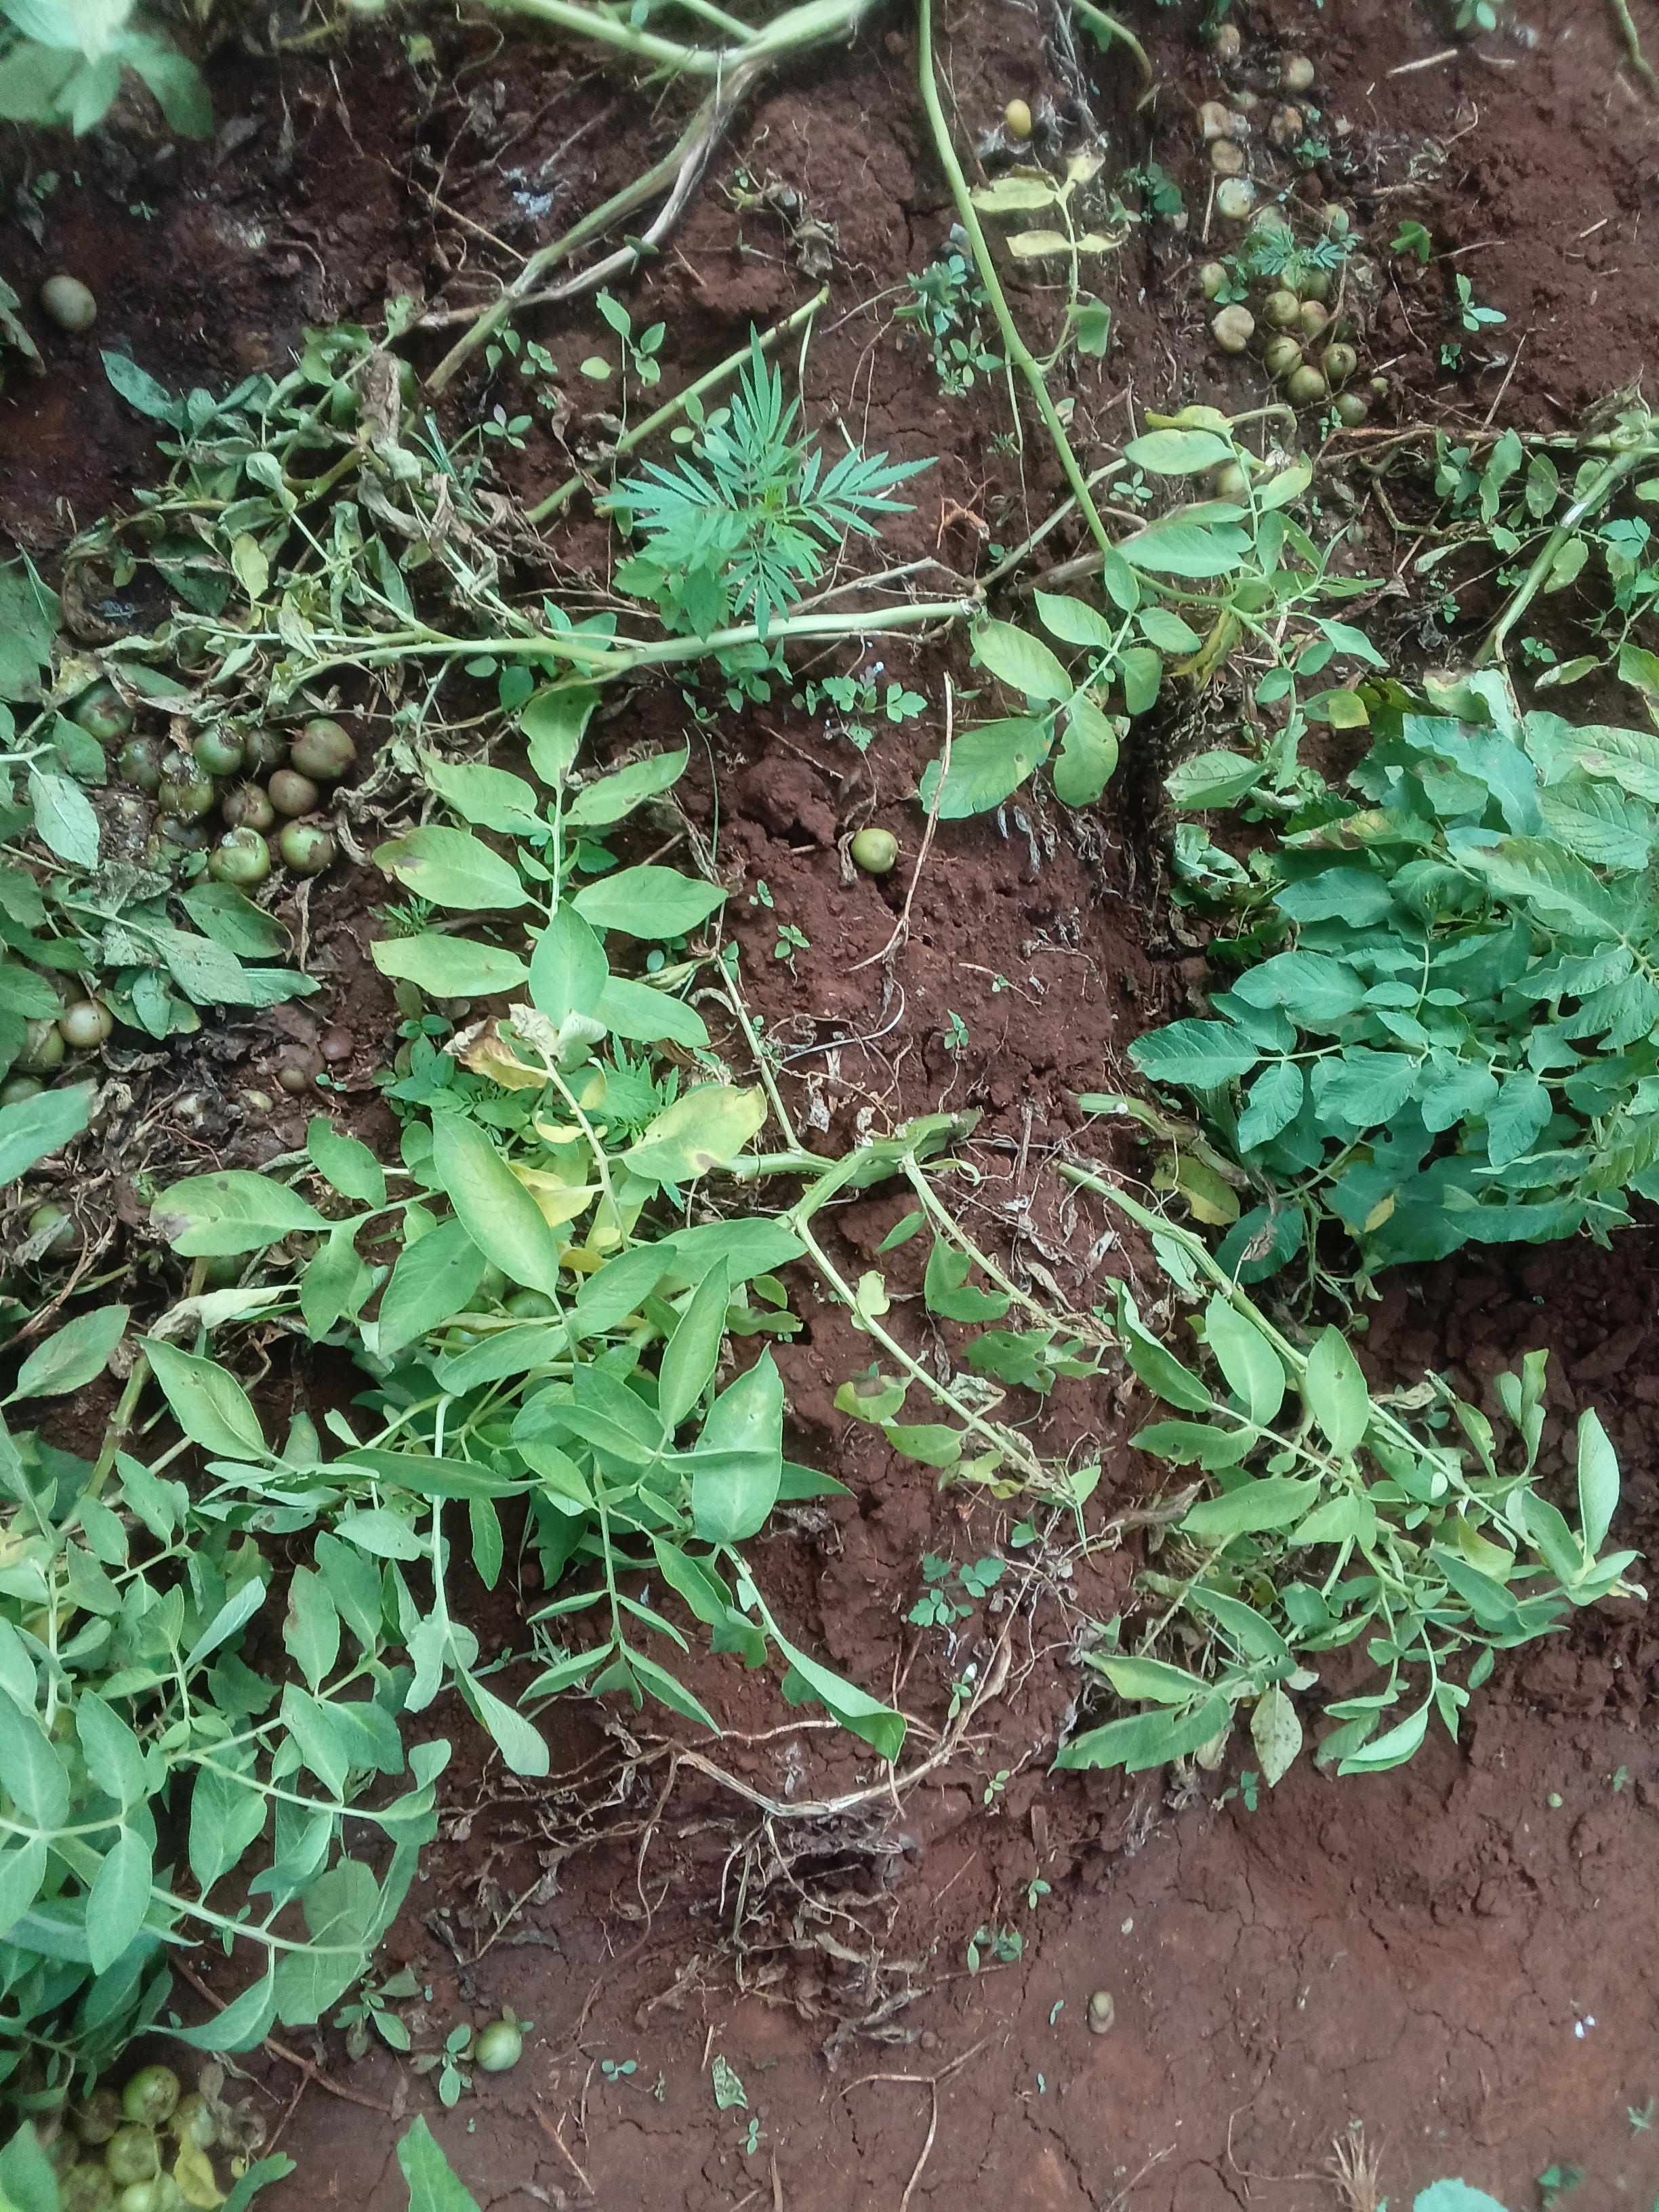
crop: potato
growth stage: harvest maturity
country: Kenya
